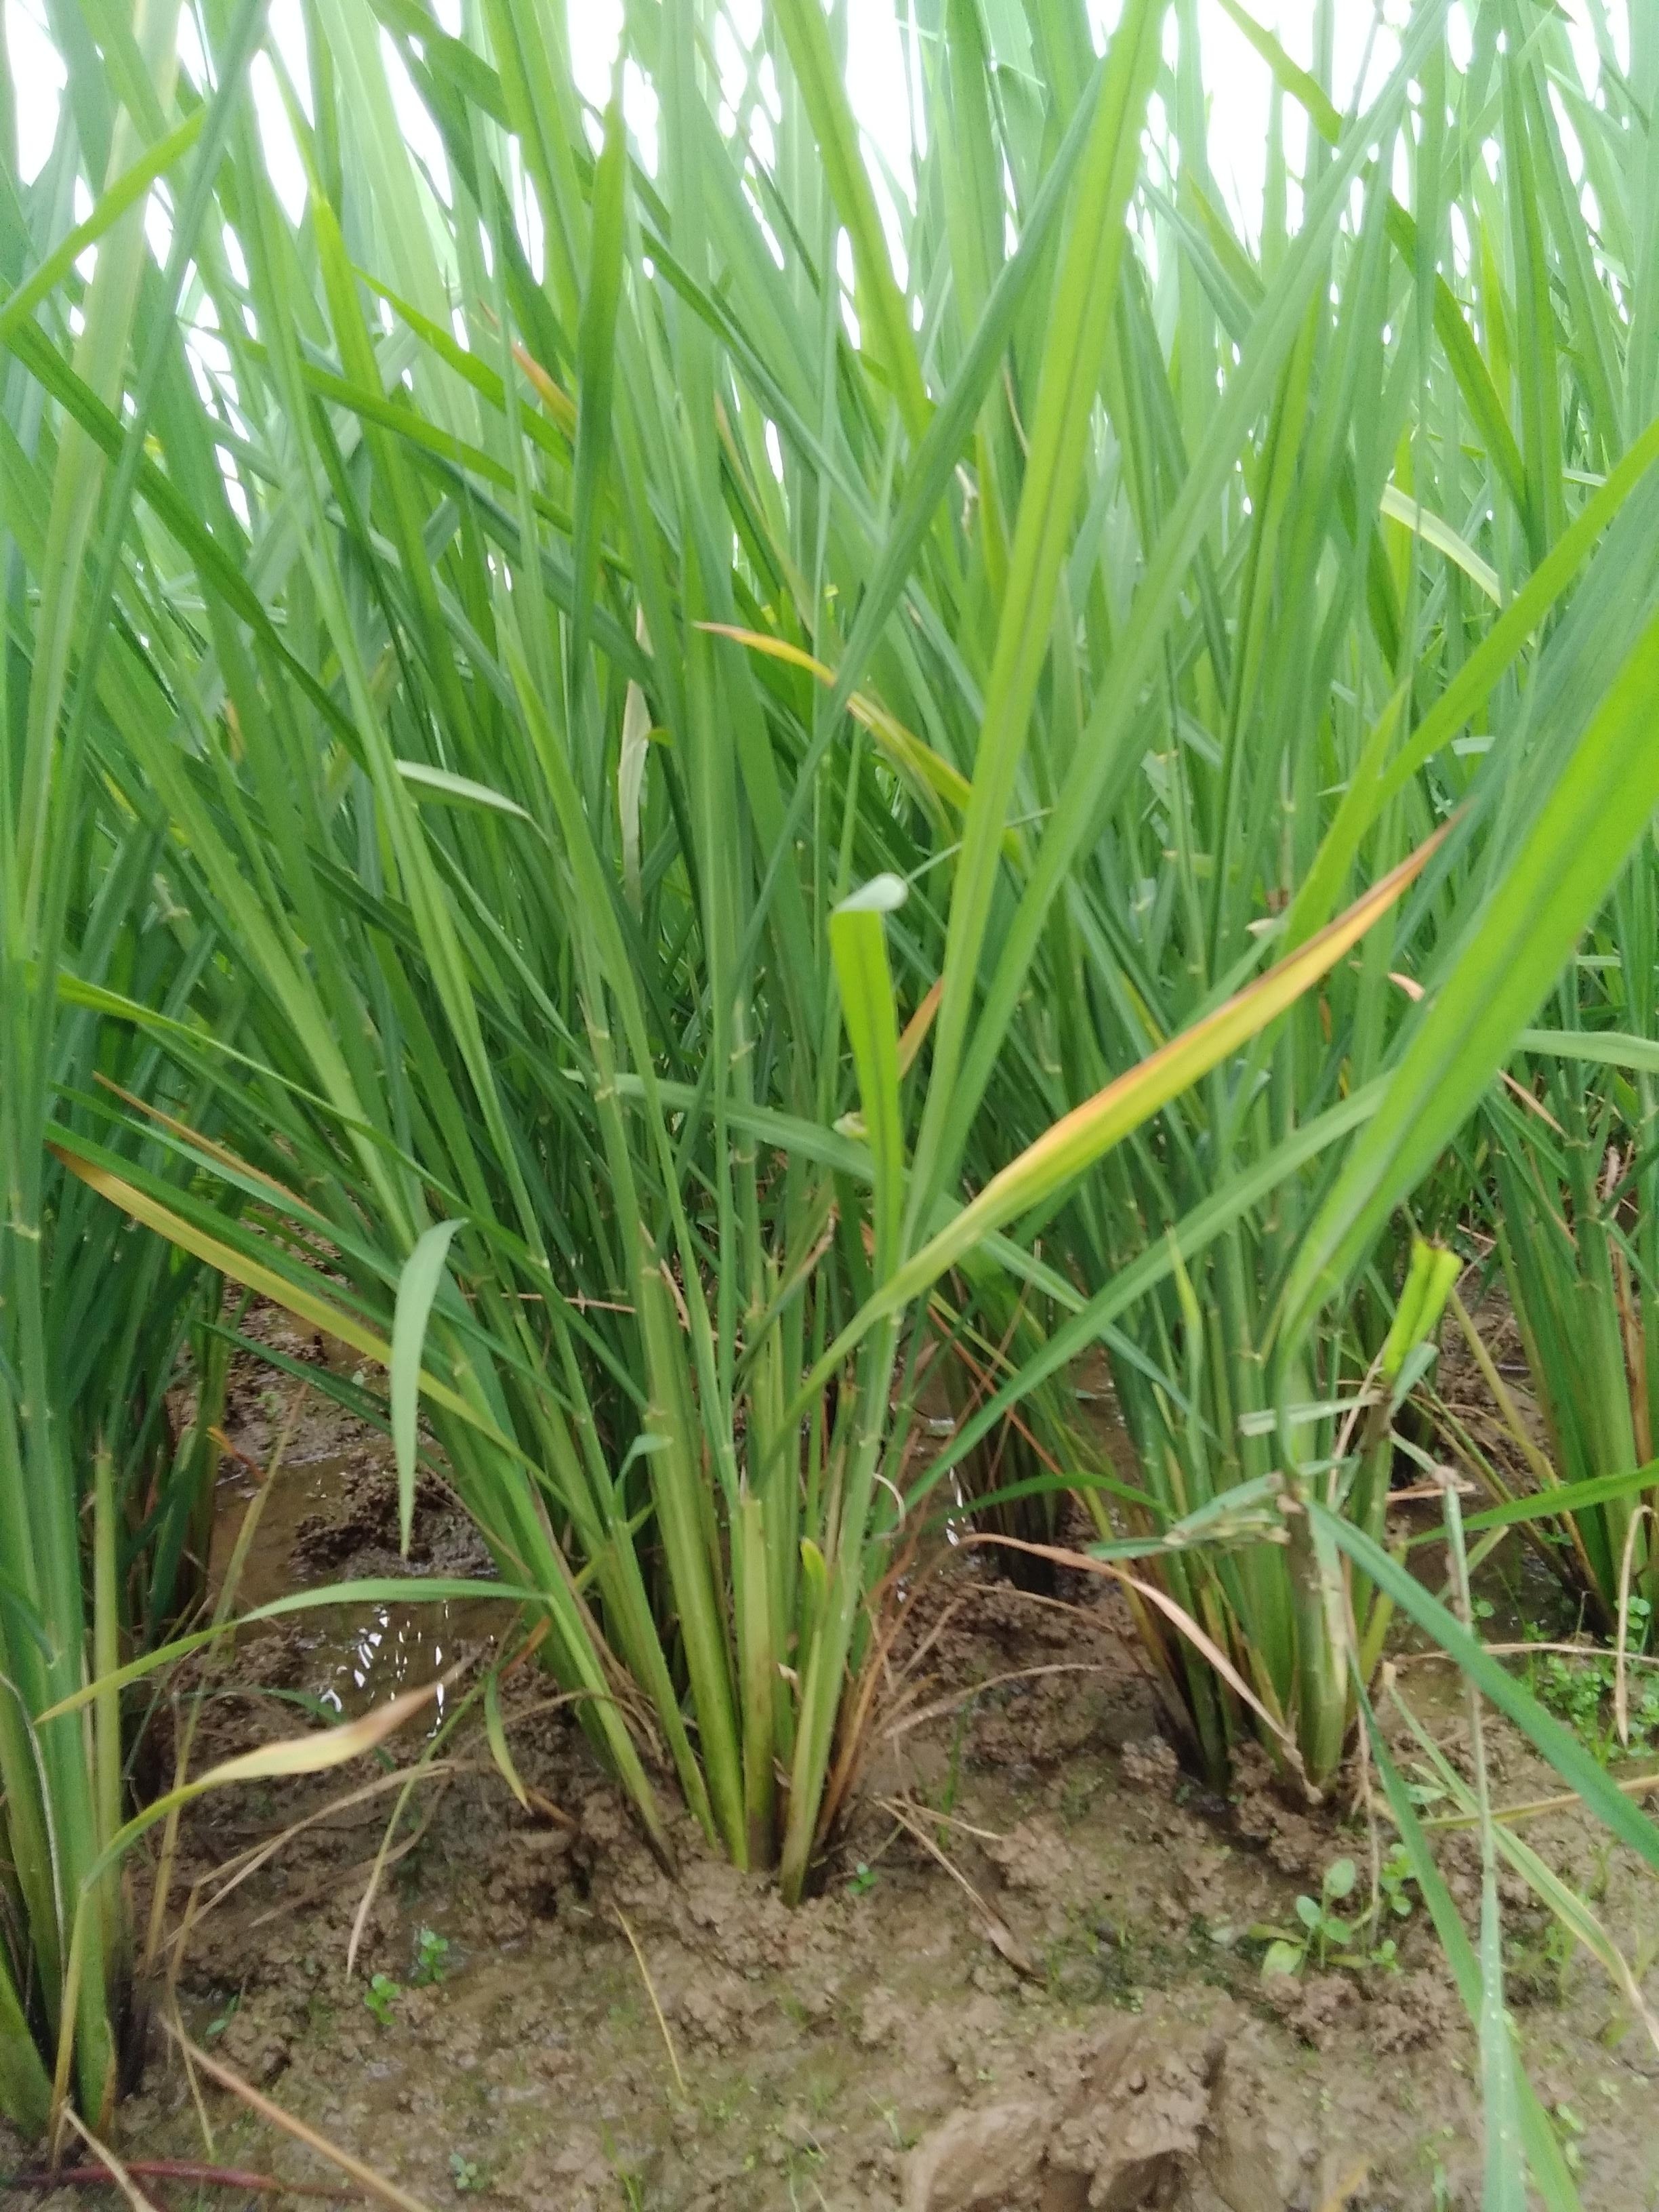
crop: rice
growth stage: vegetative
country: Nigeria
